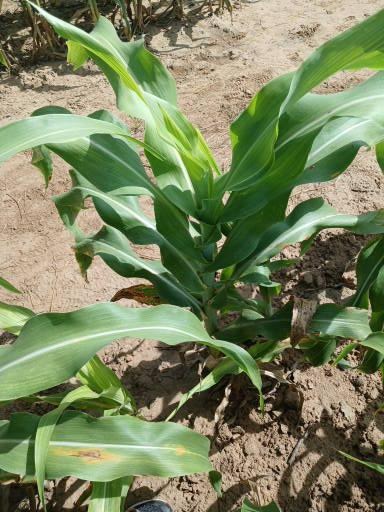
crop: sorghum
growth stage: vegetative
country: Senegal
